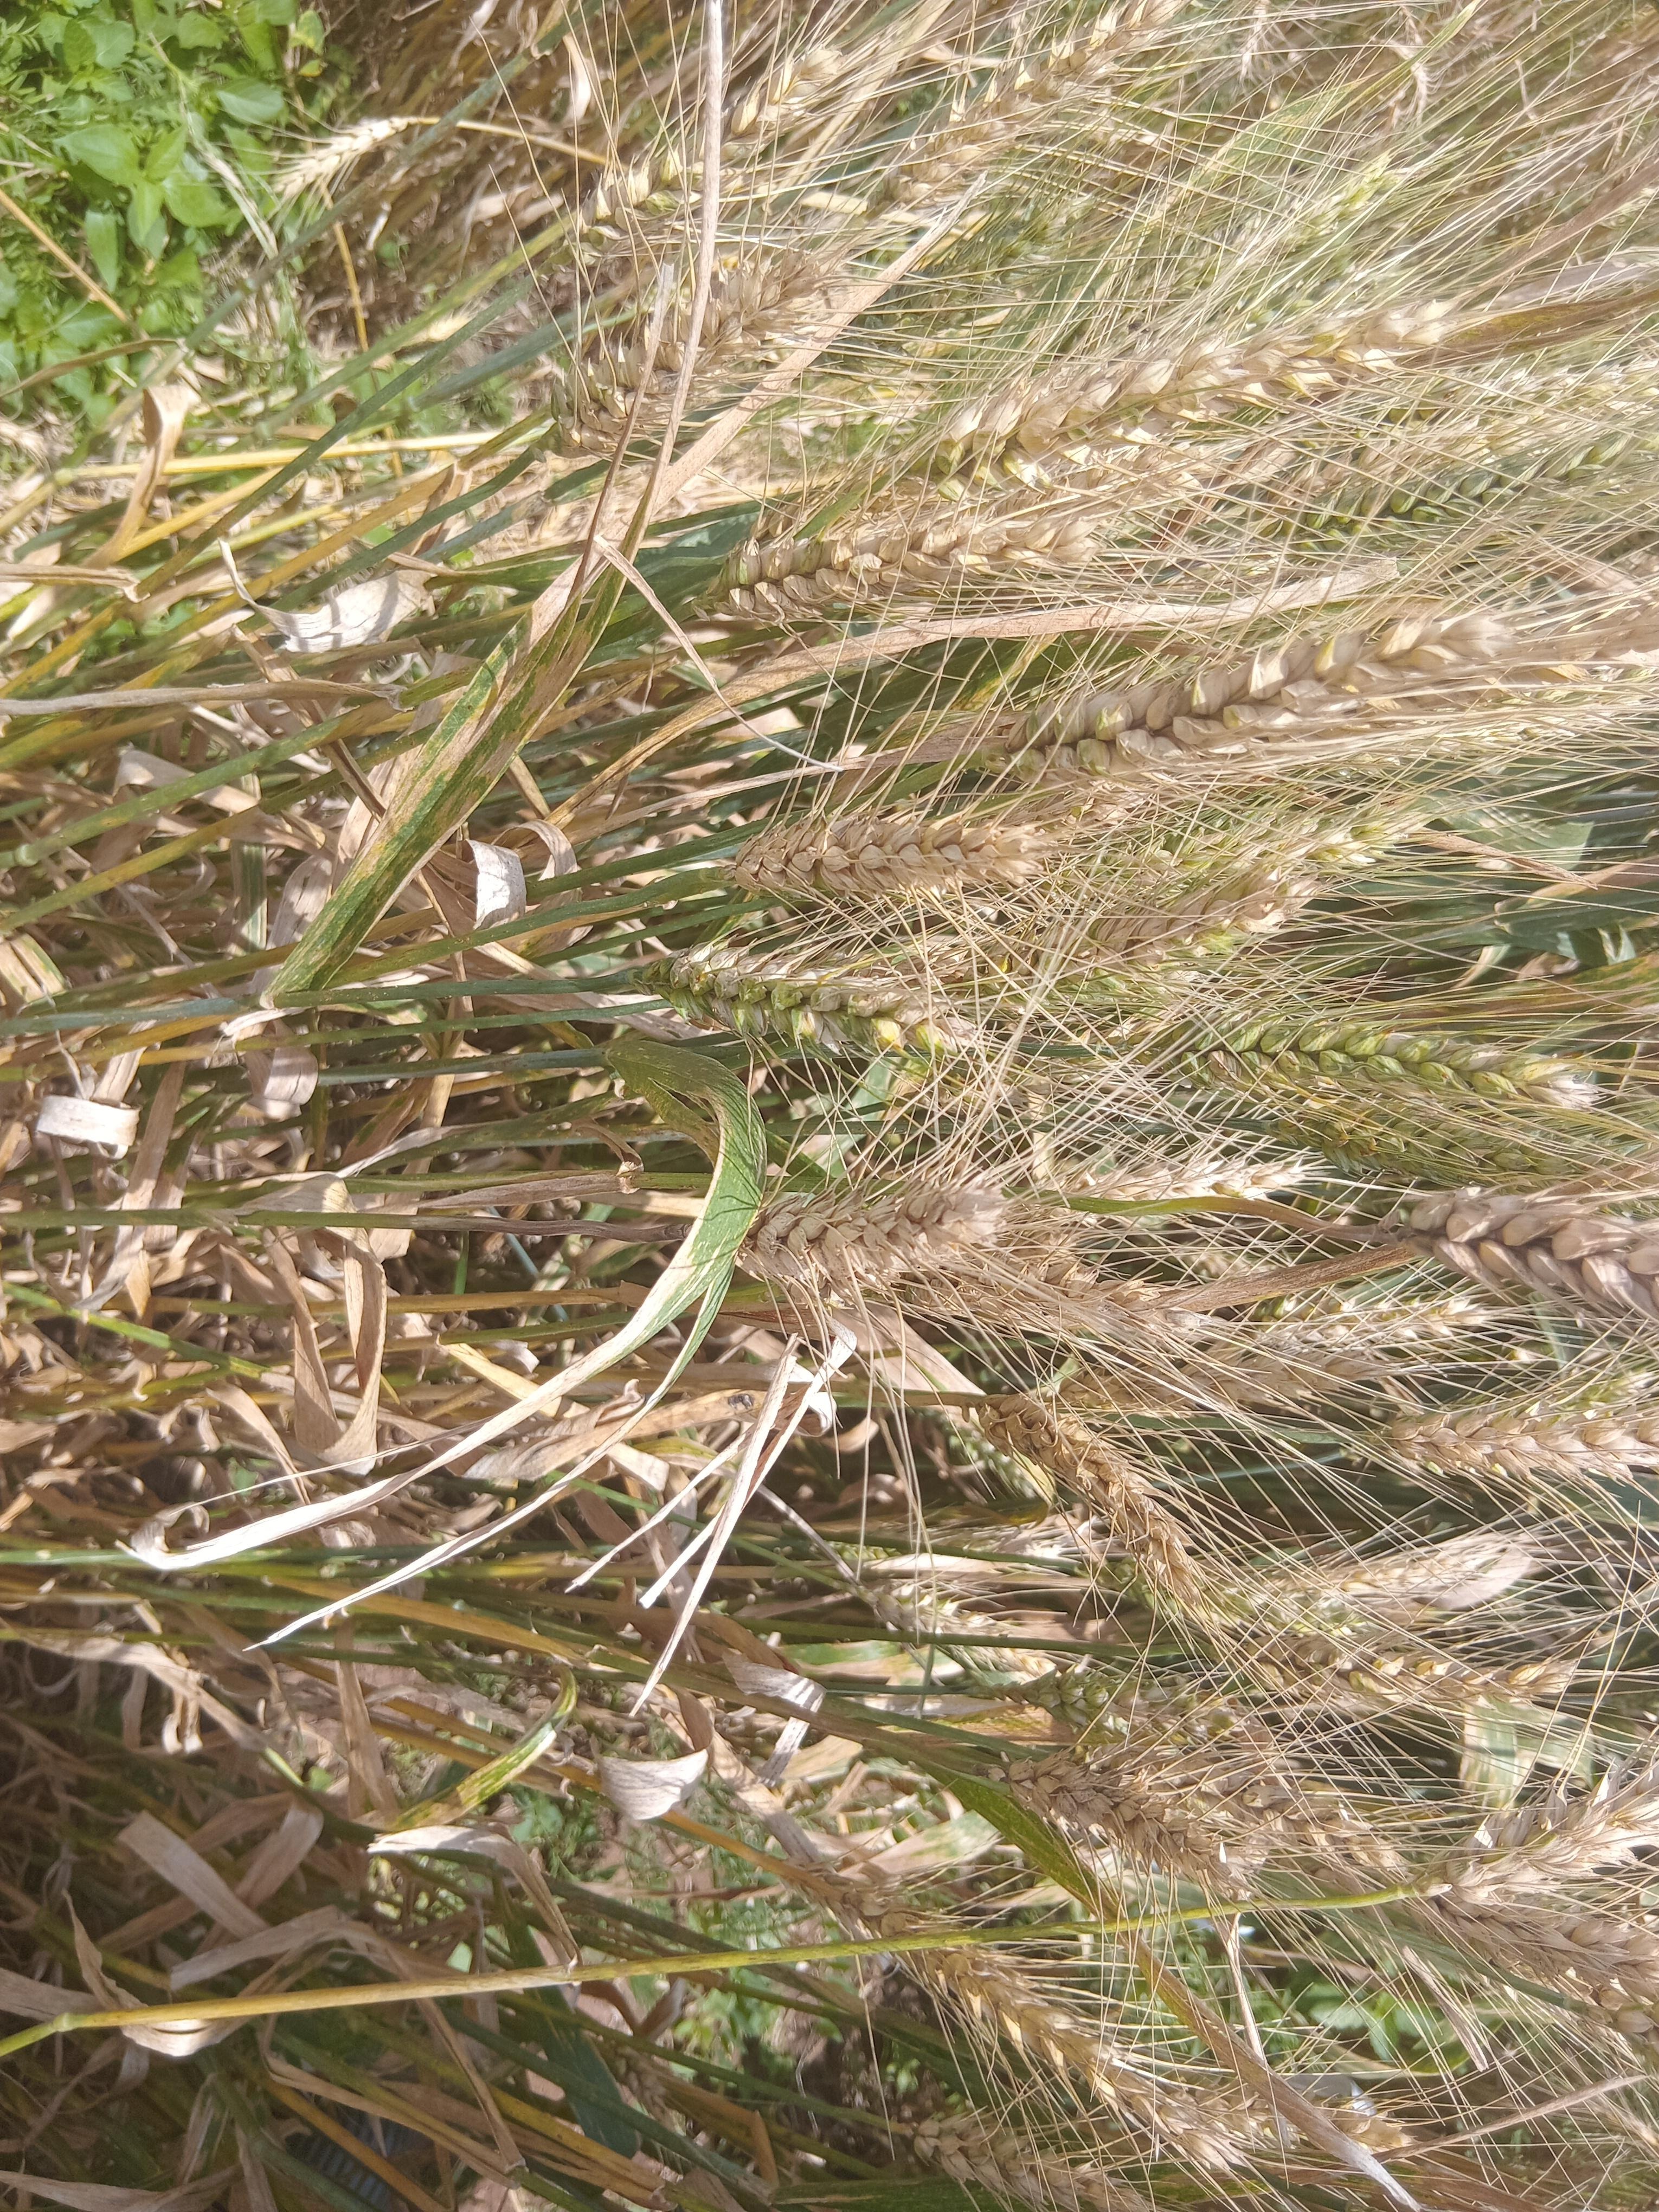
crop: wheat
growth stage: maturity
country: Kenya
